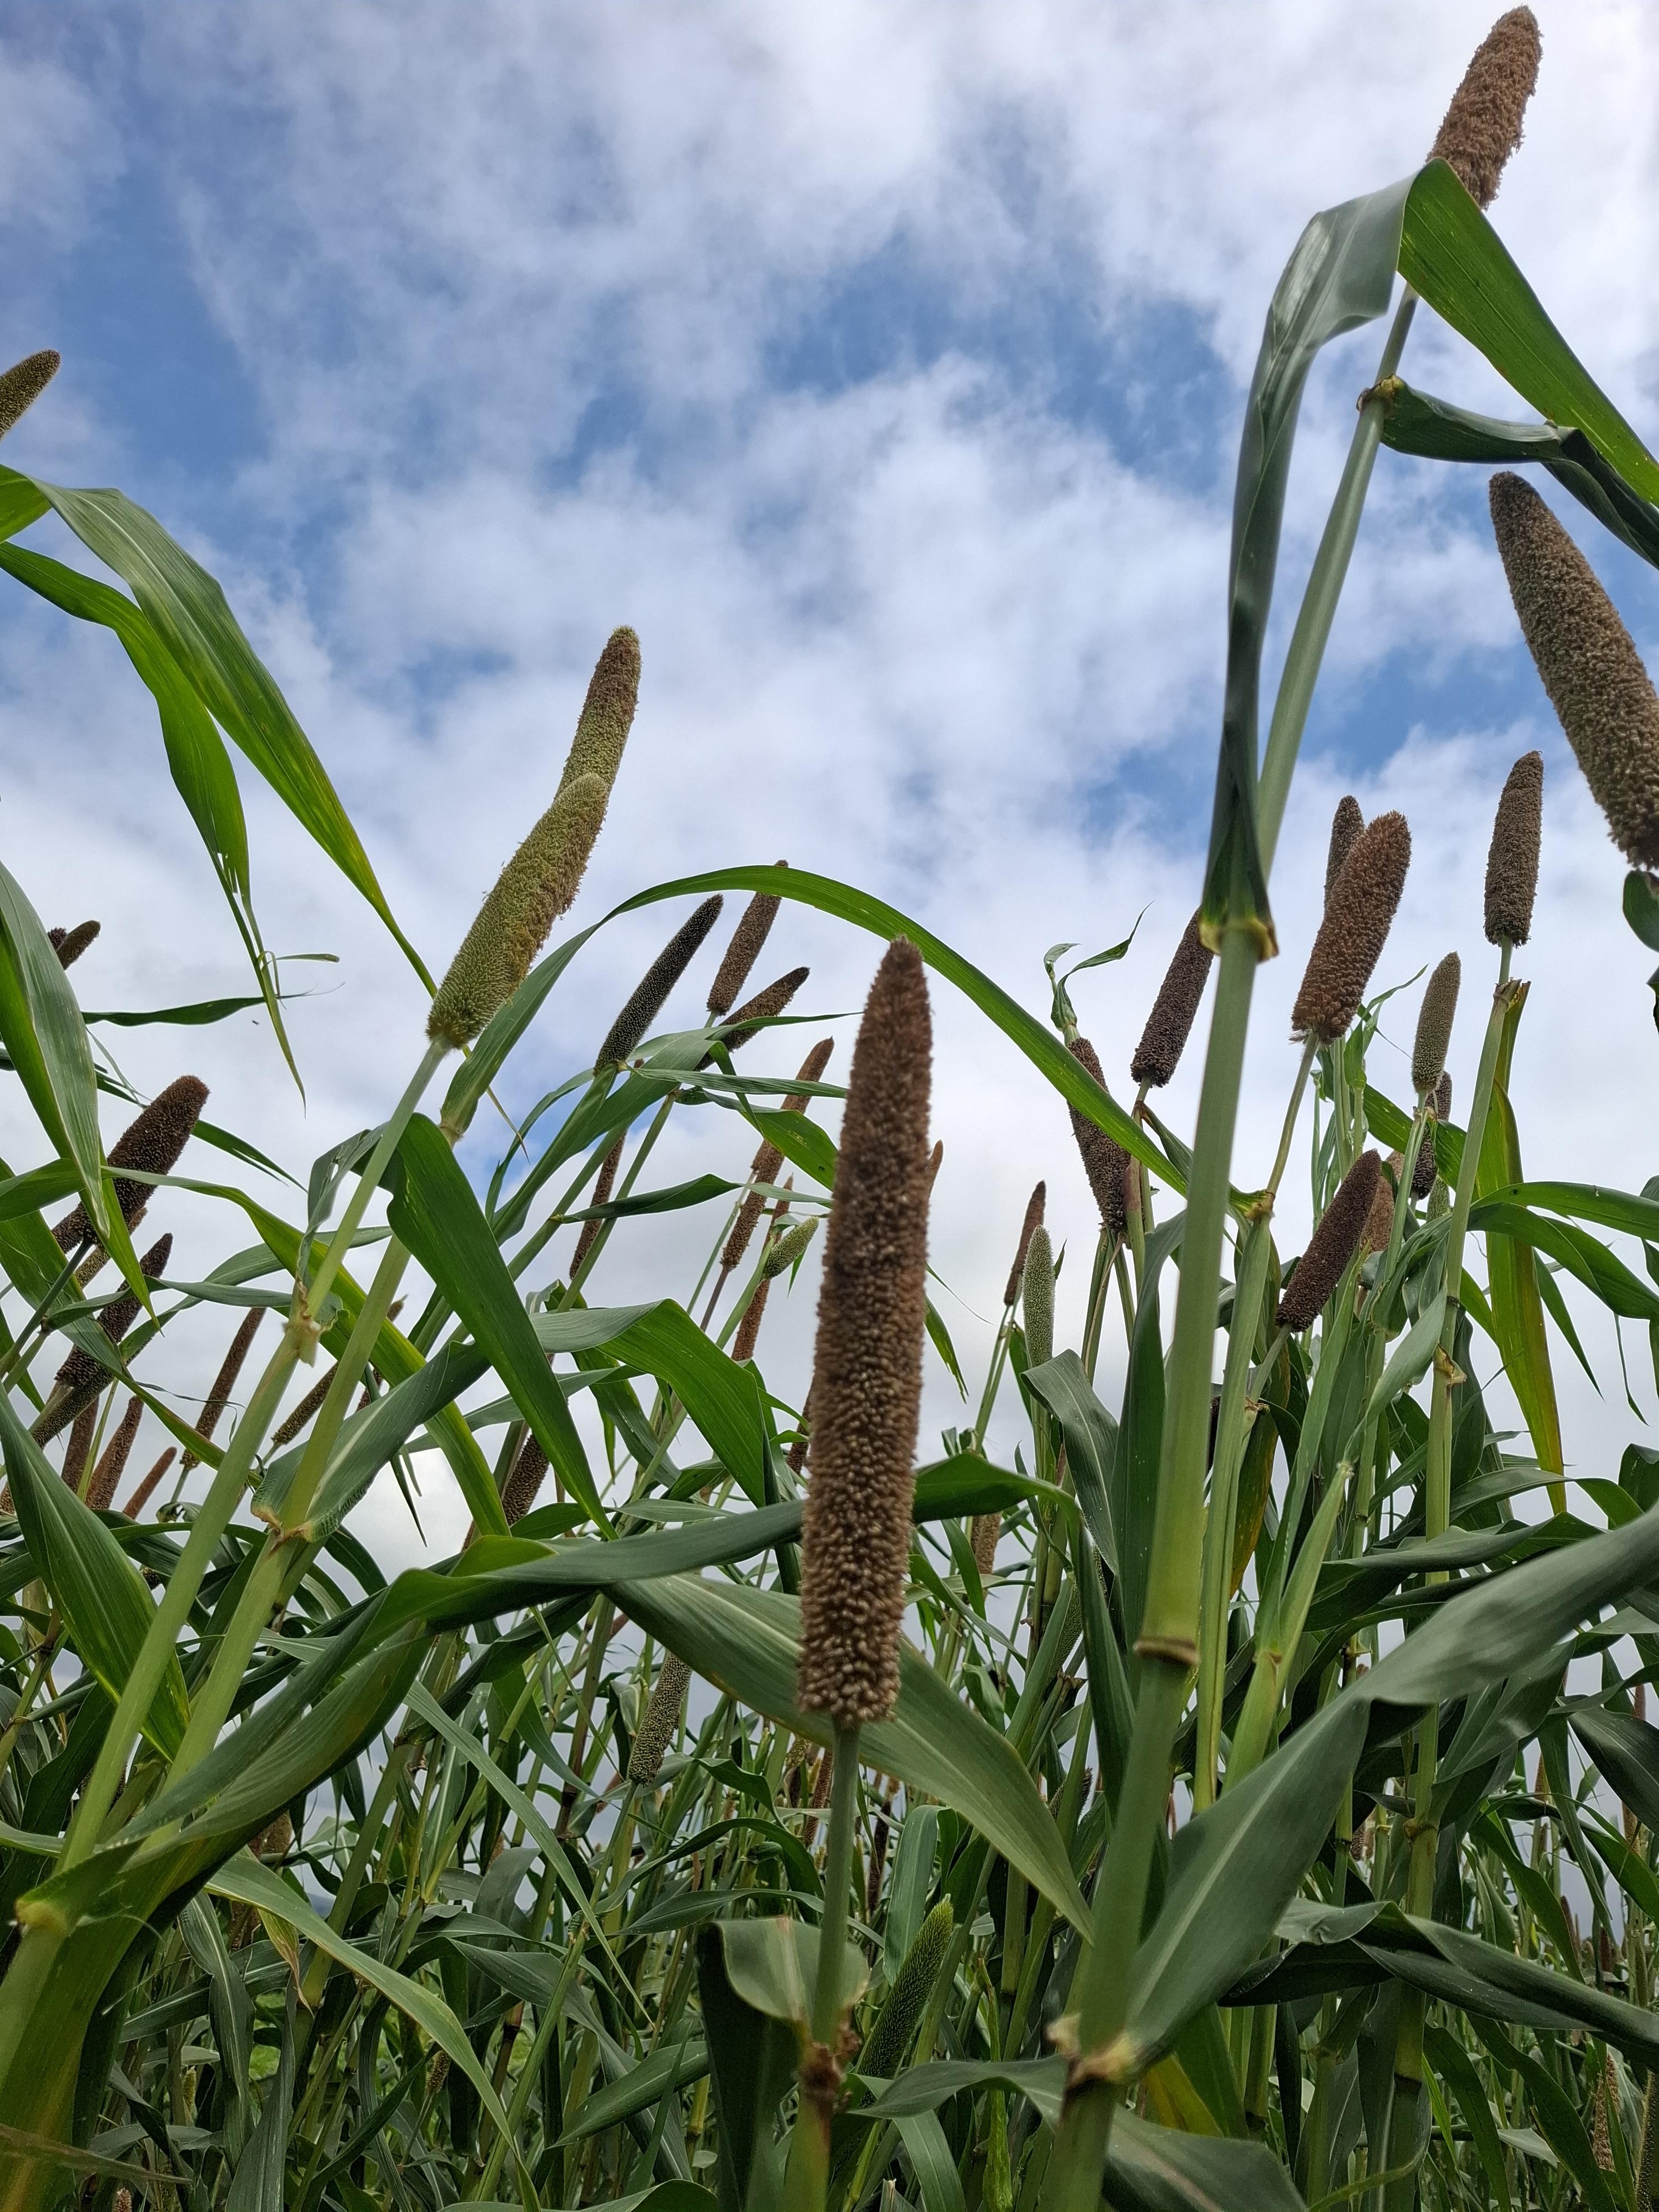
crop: pearl millet
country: Tanzania
